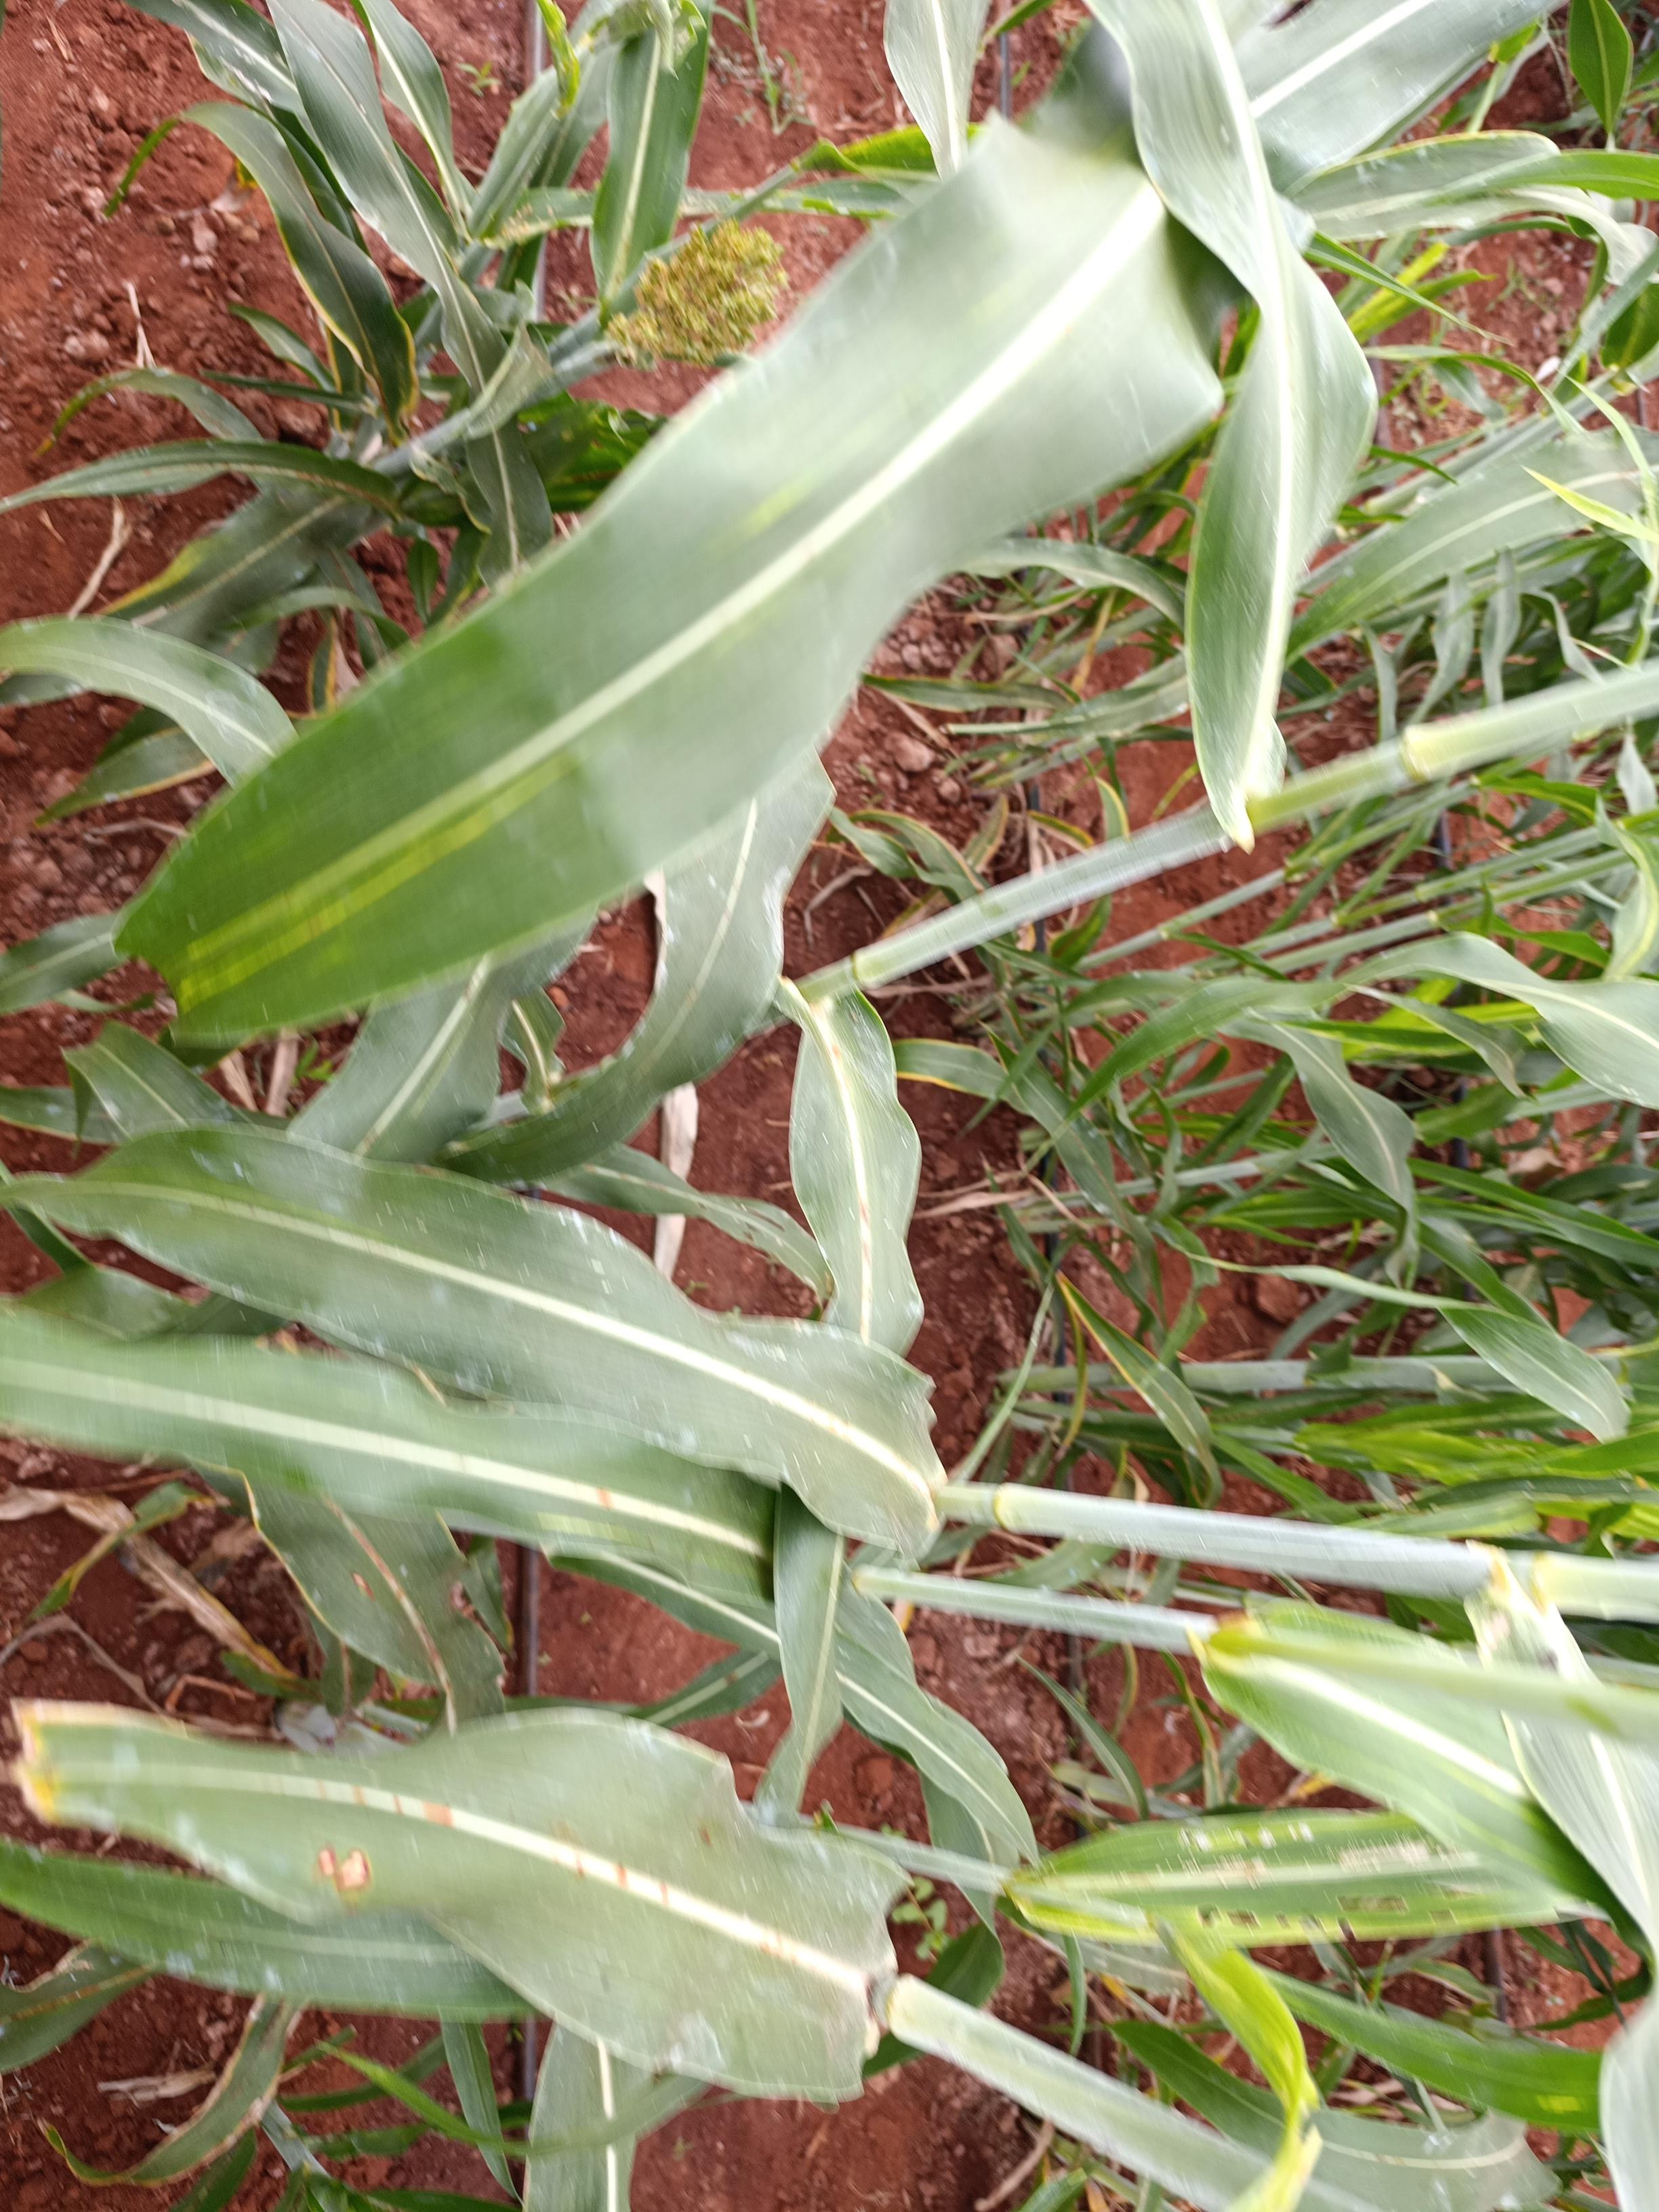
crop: sorghum
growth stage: heading tuber
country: Kenya
